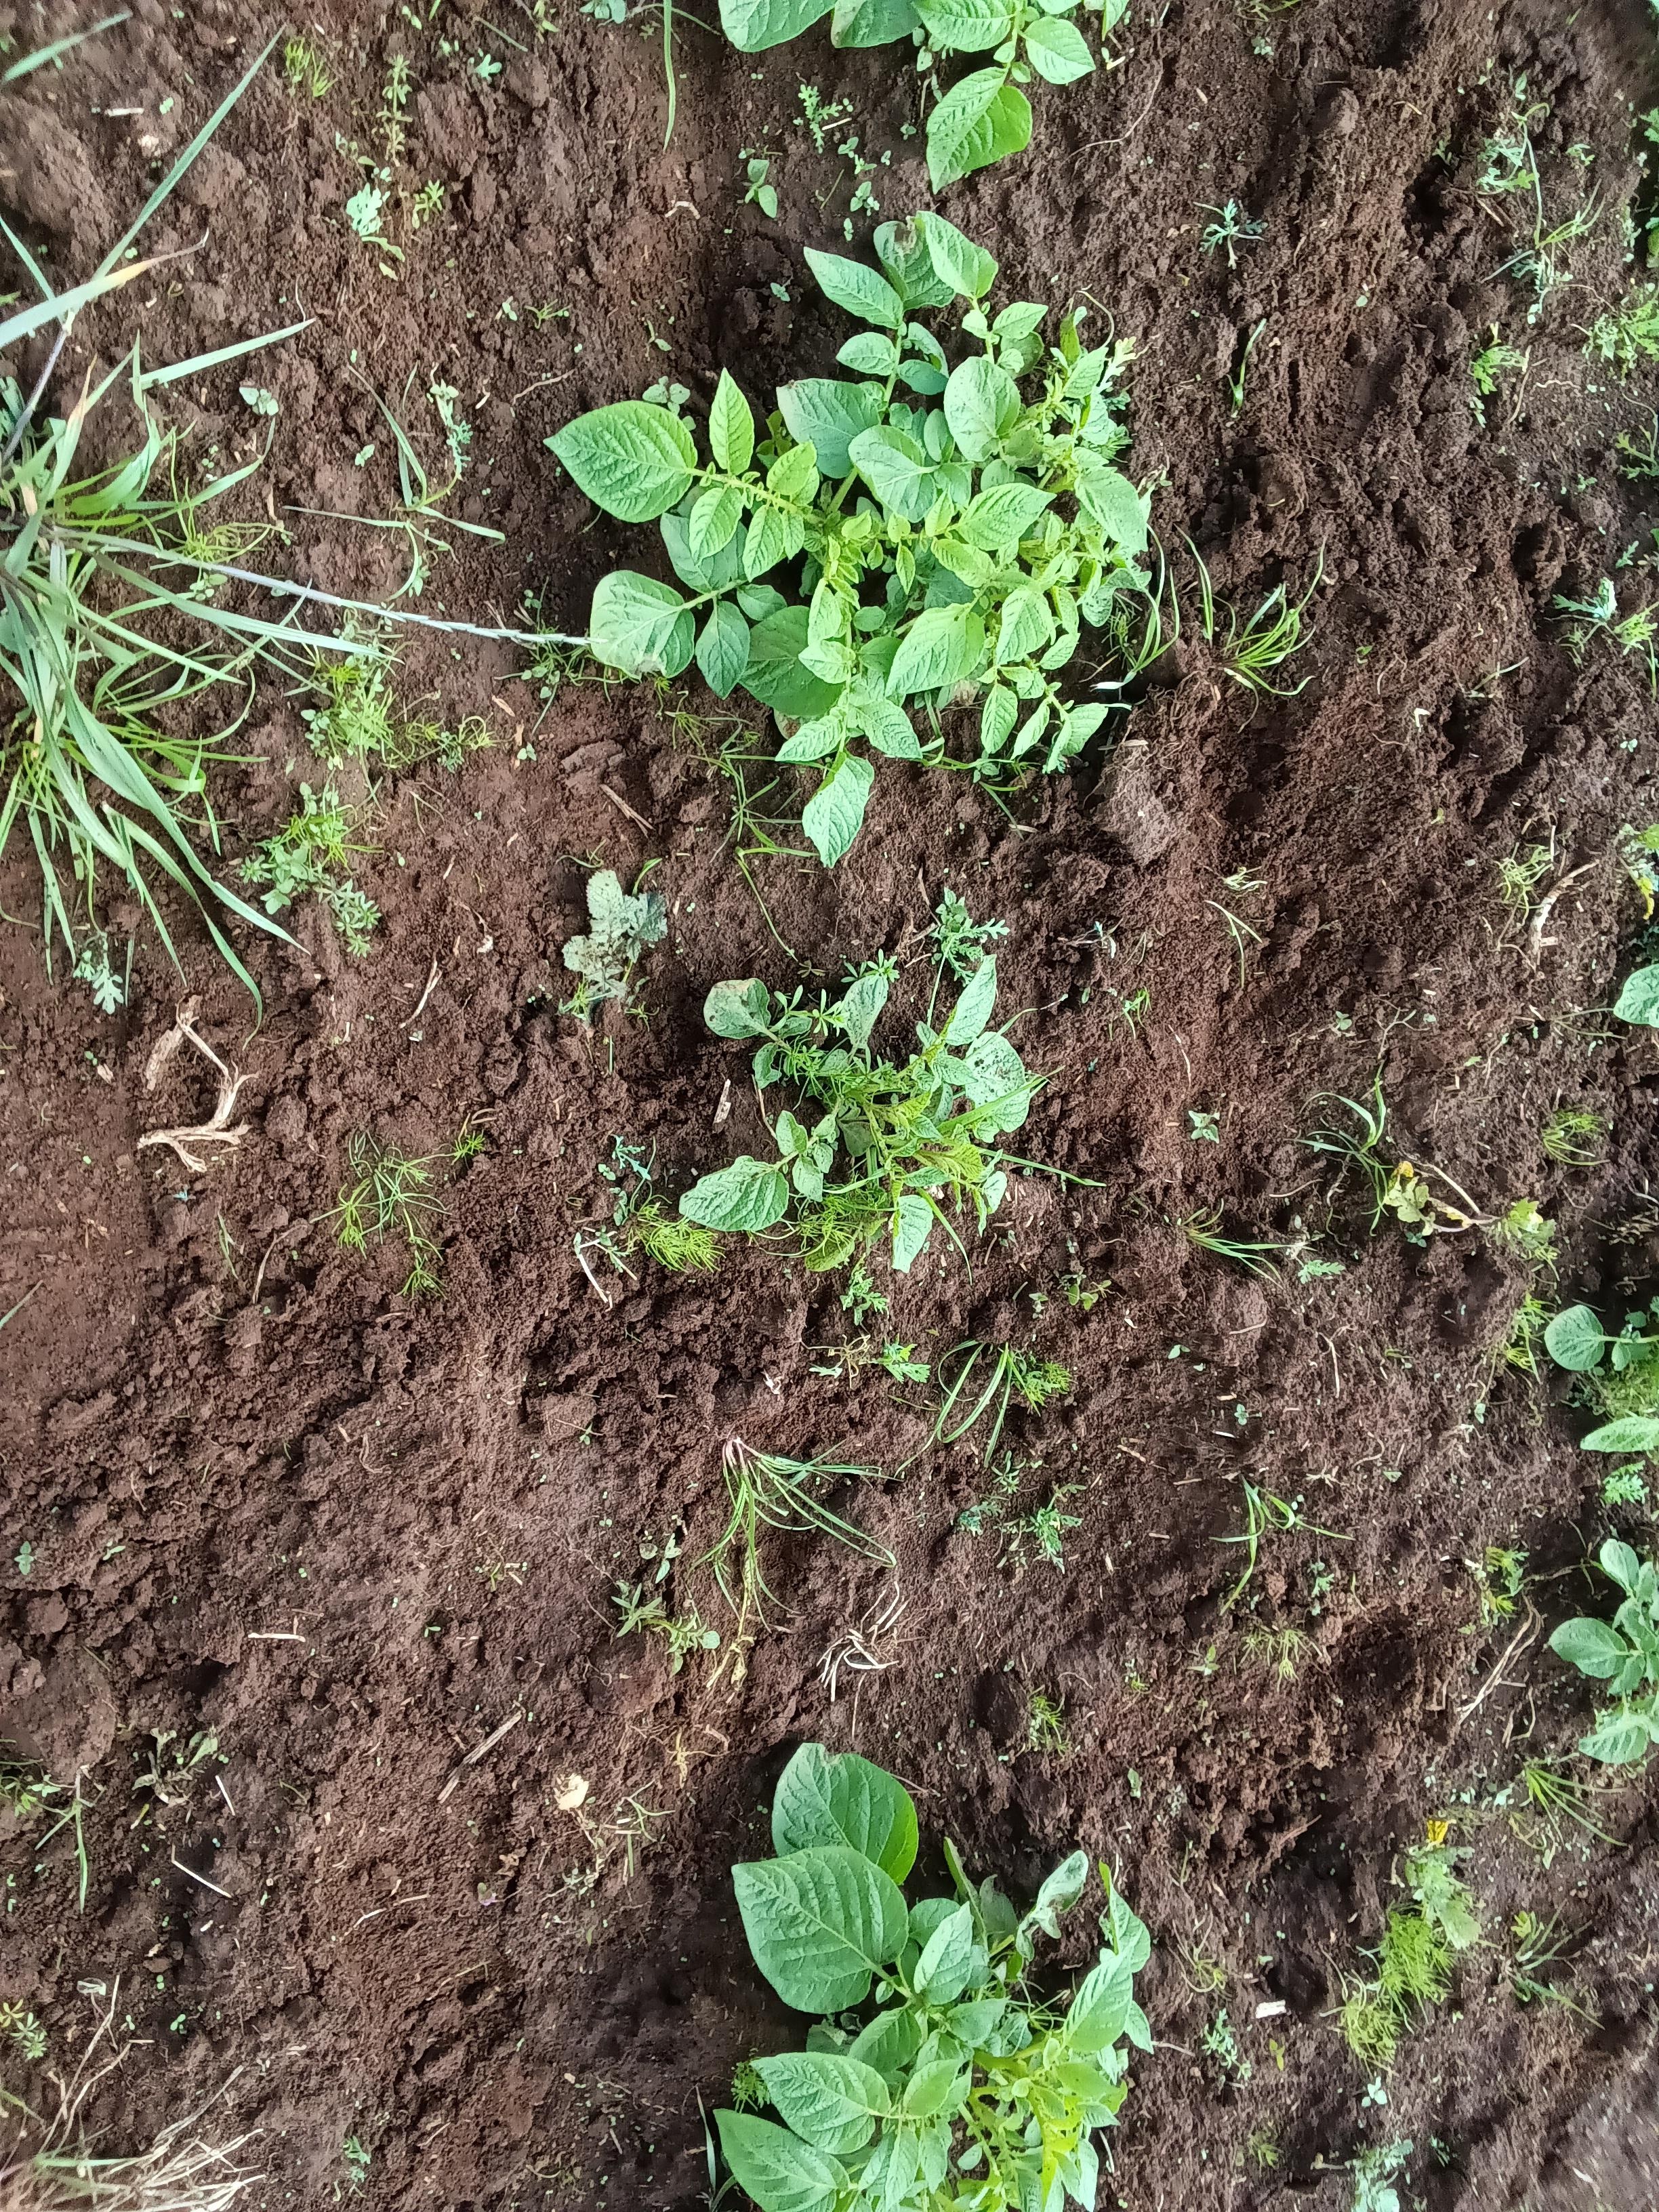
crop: potato
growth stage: vegetative
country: Kenya
